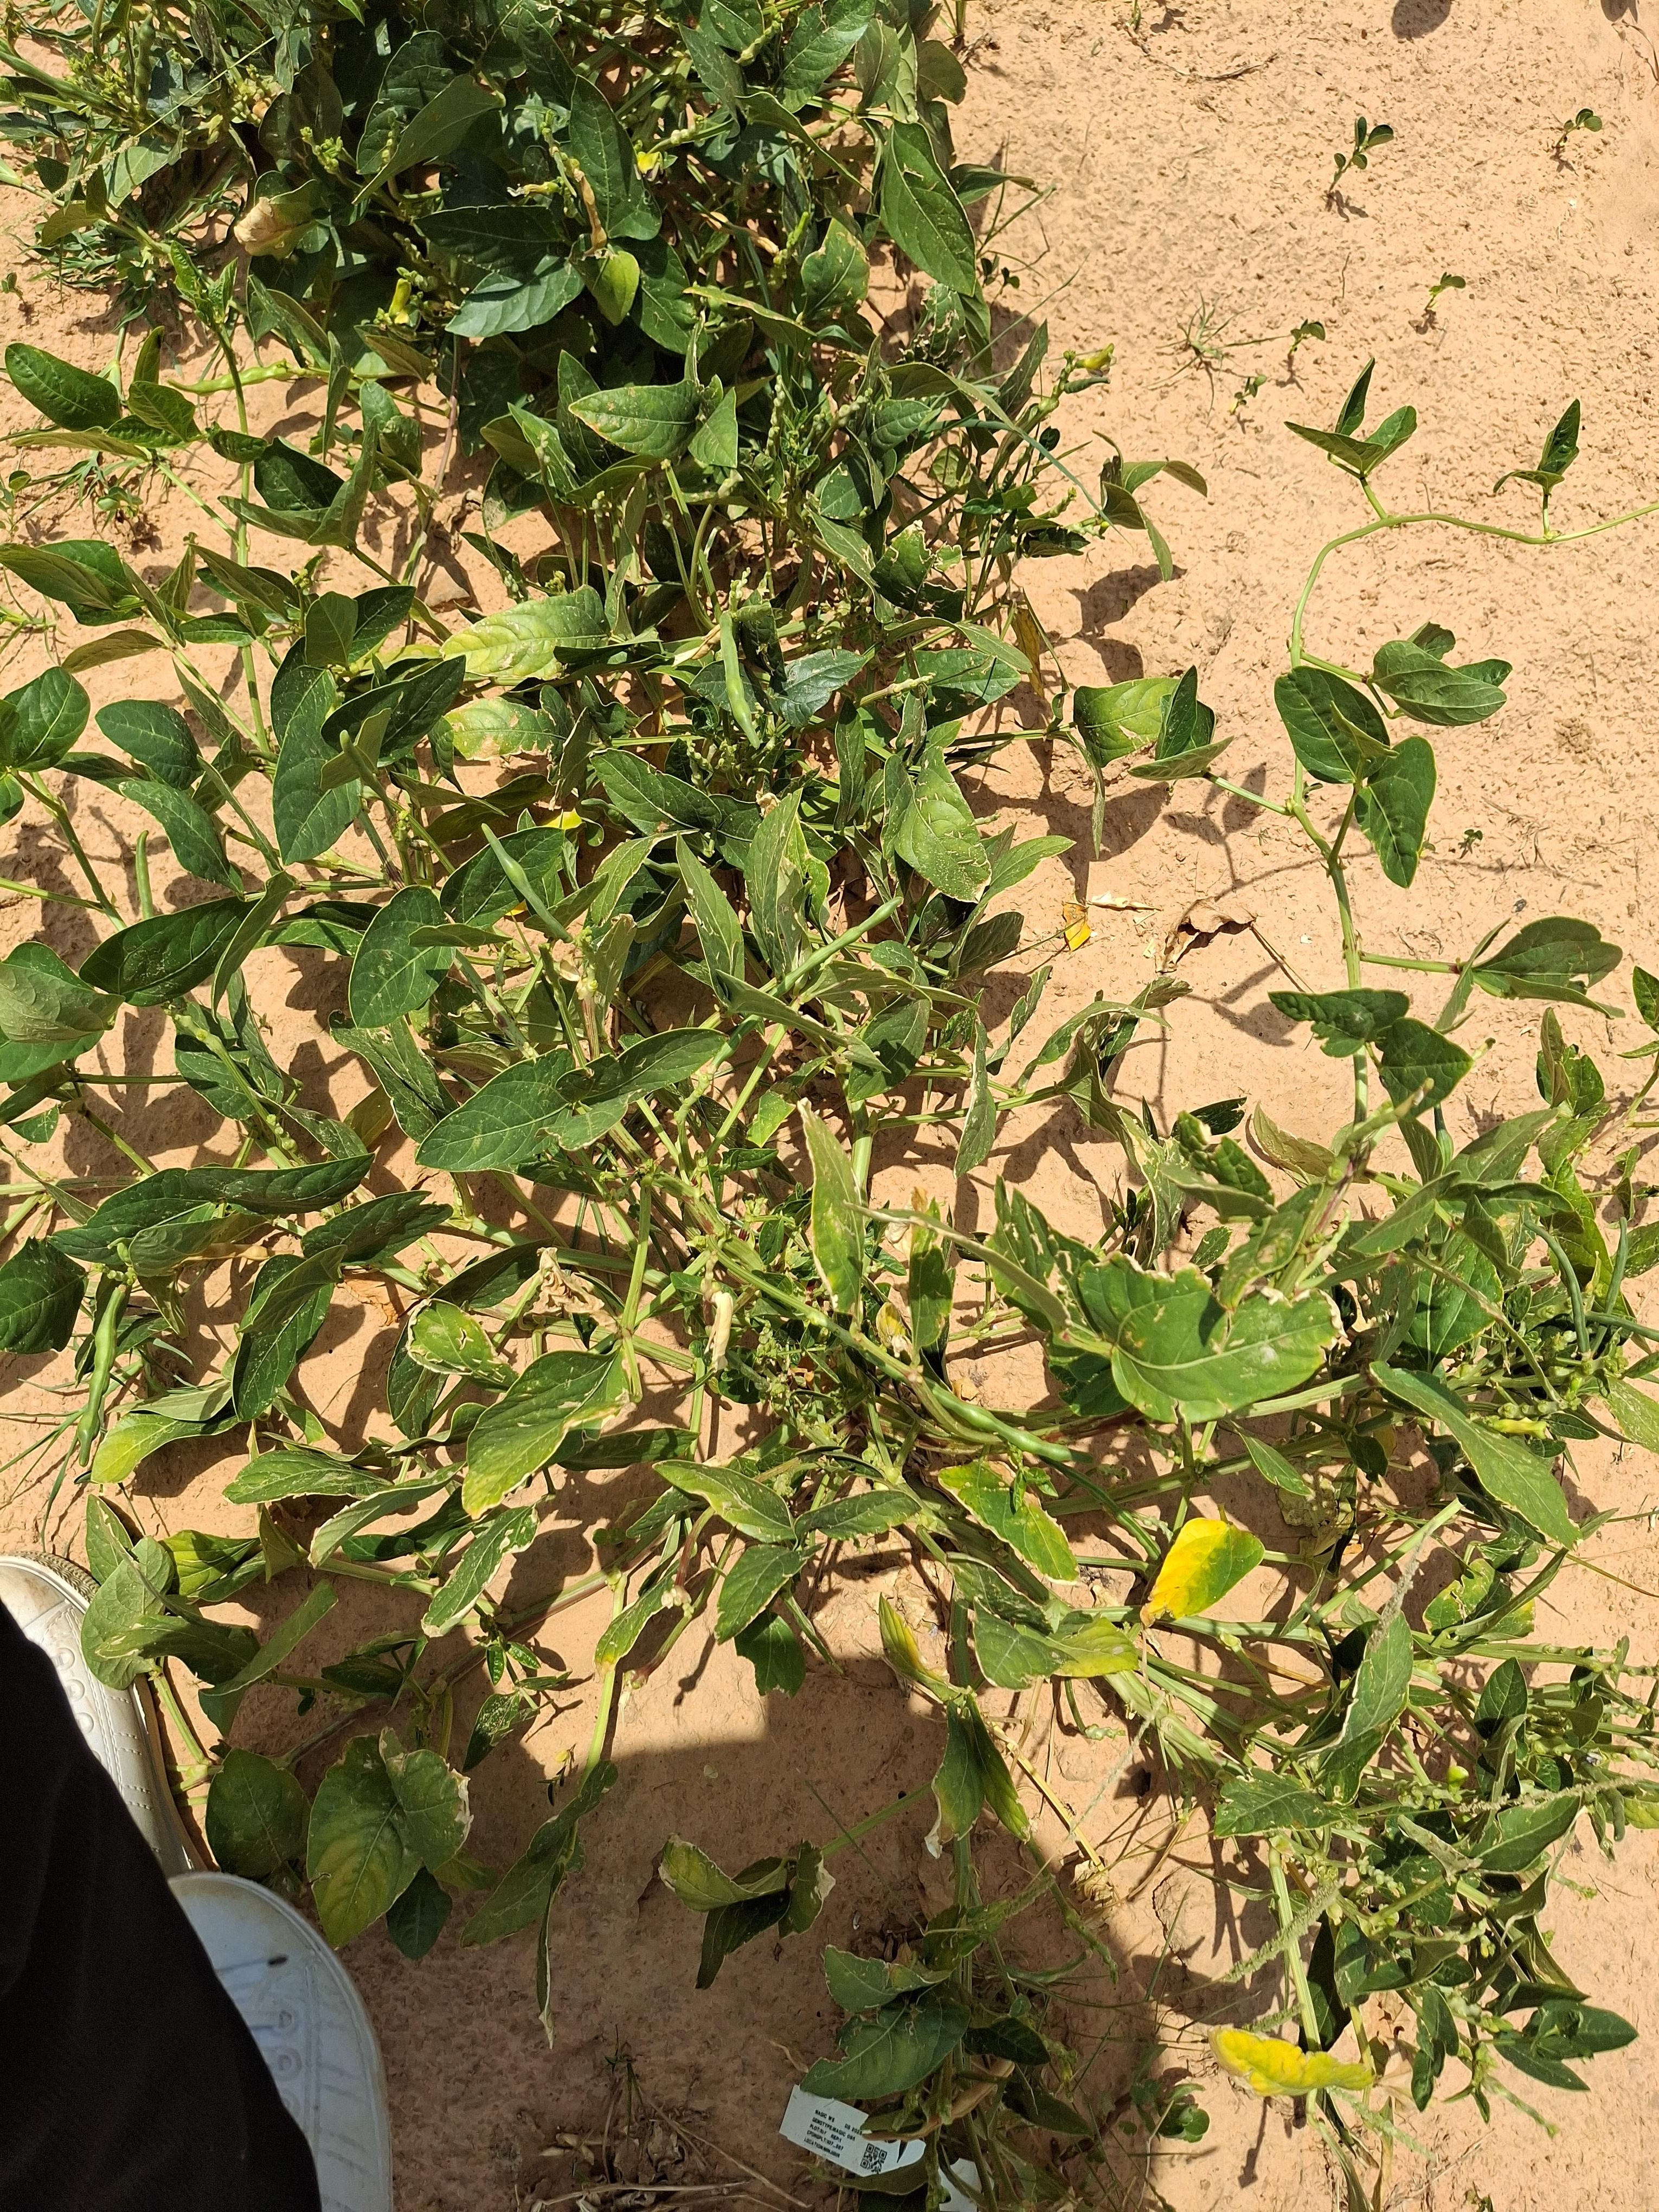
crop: cowpea
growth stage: harvest maturity
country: Nigeria
